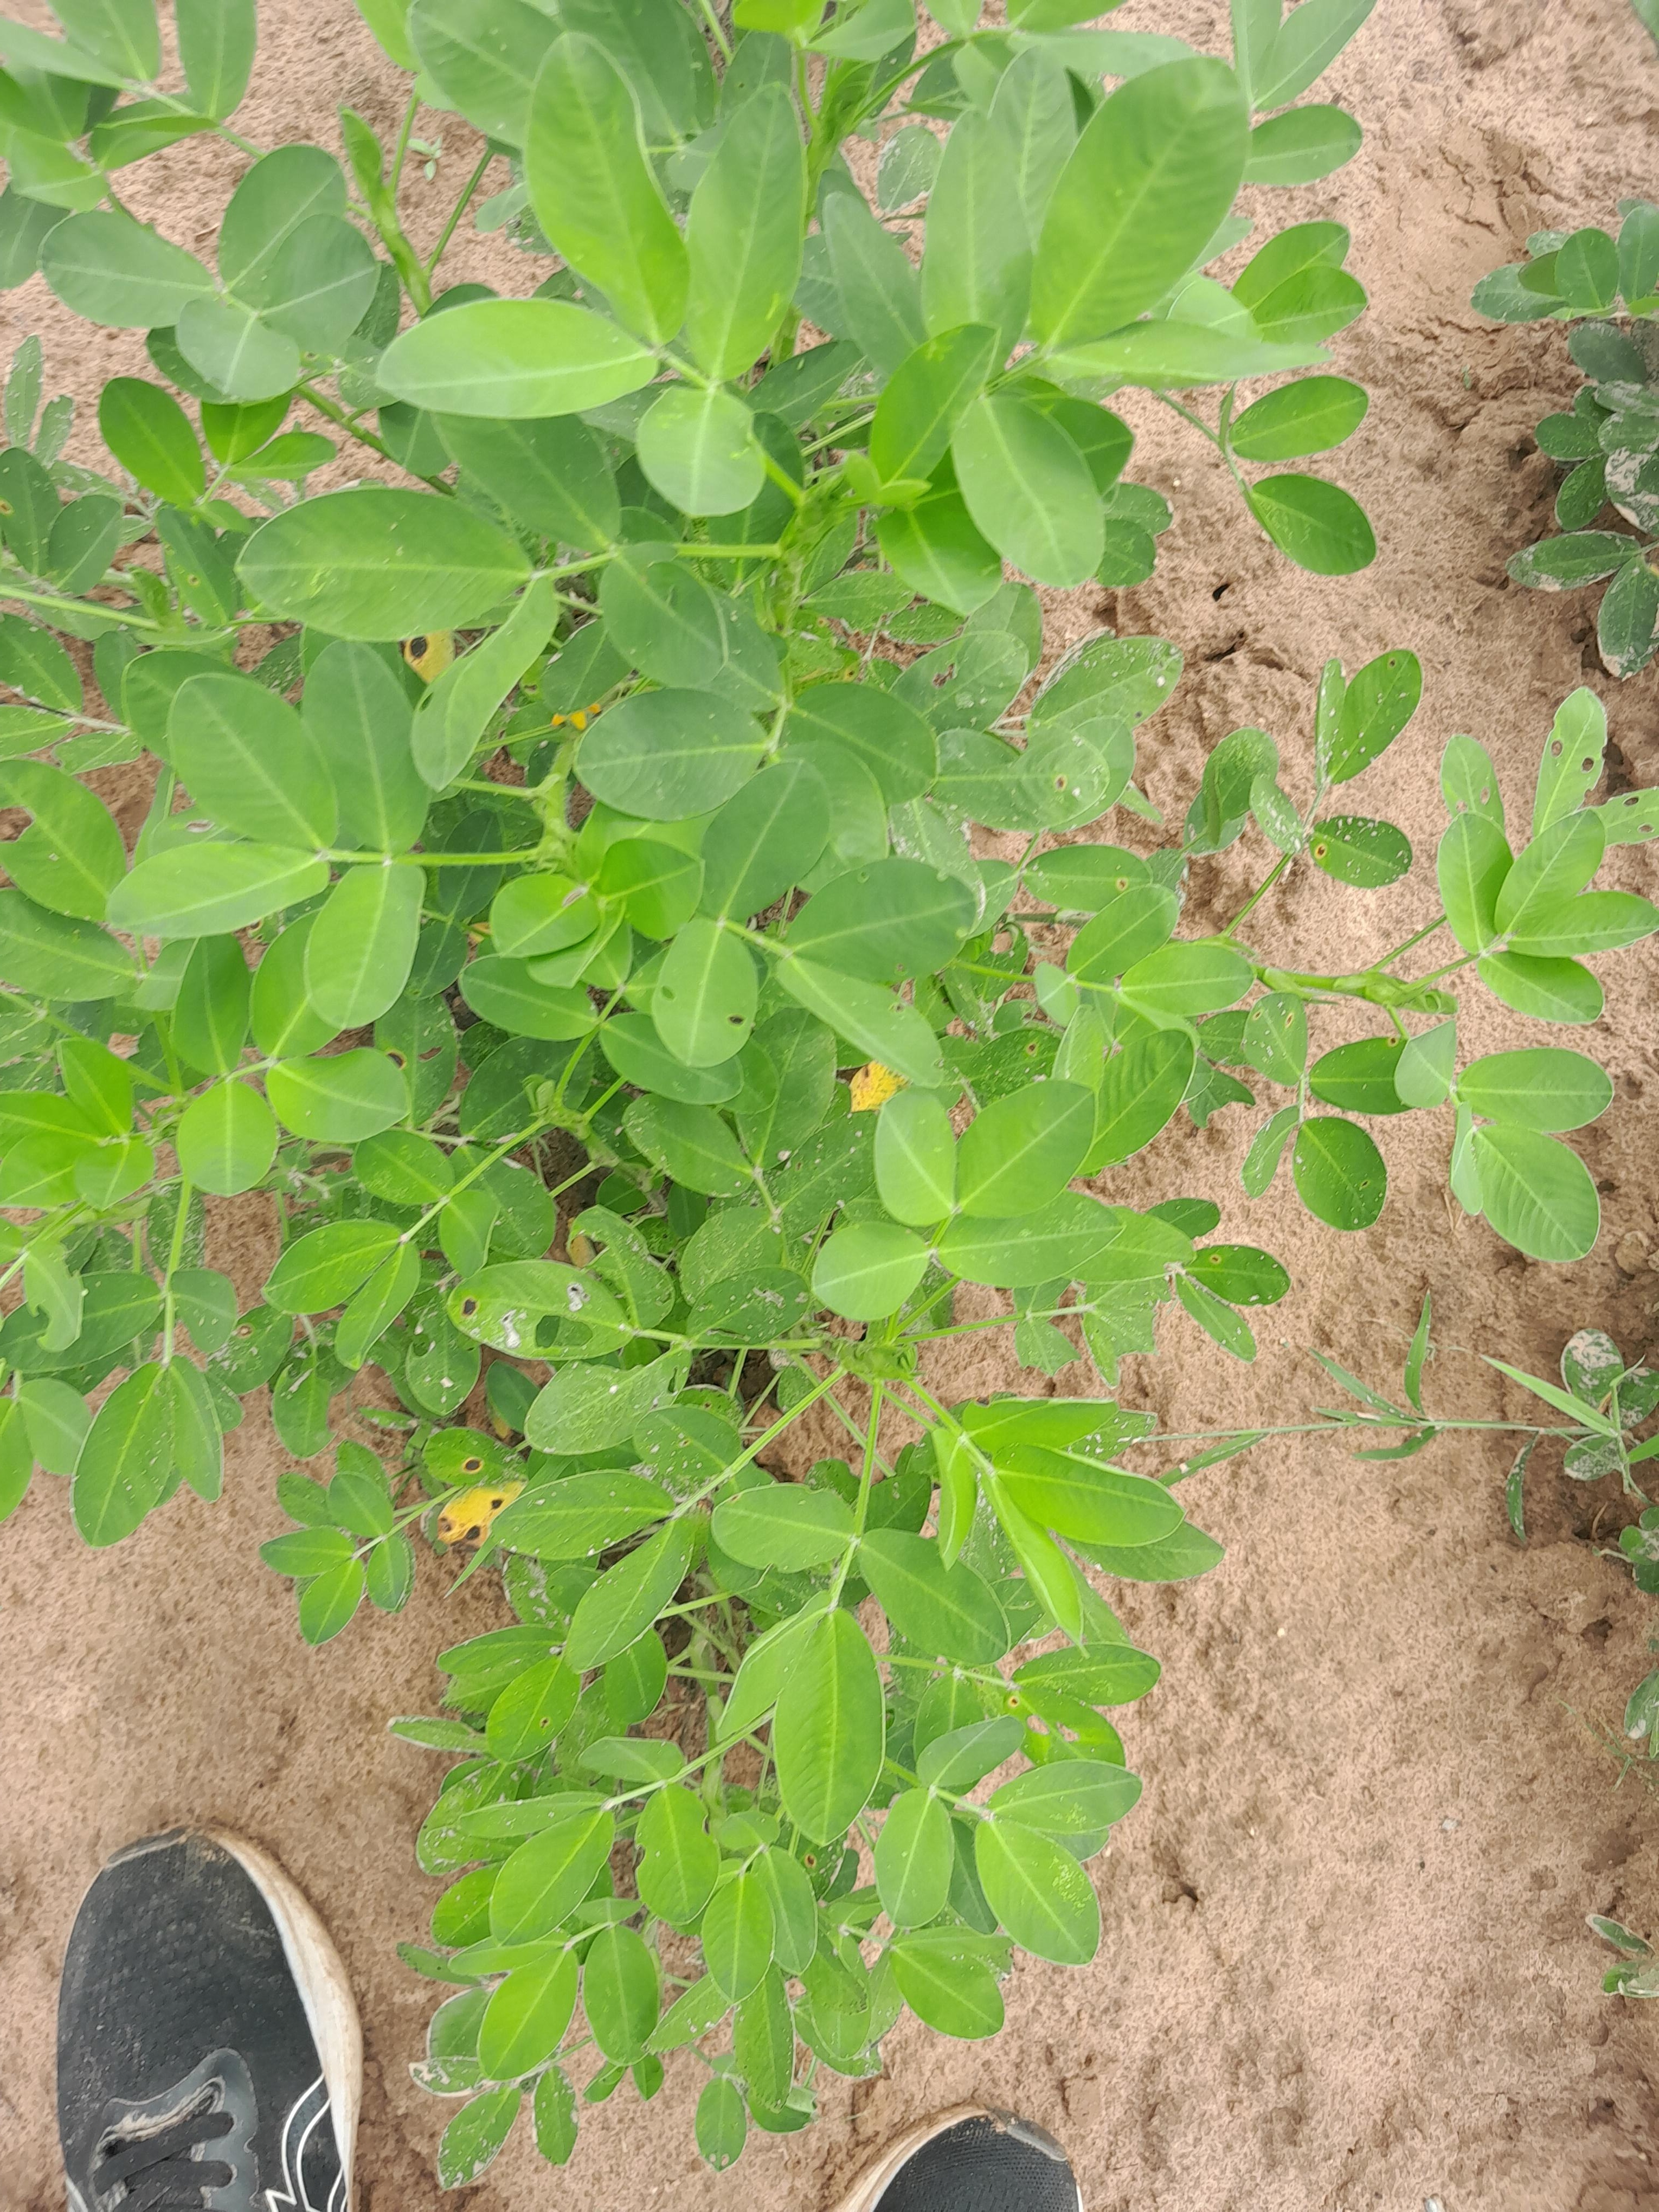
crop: groundnut
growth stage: flowering
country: Senegal
